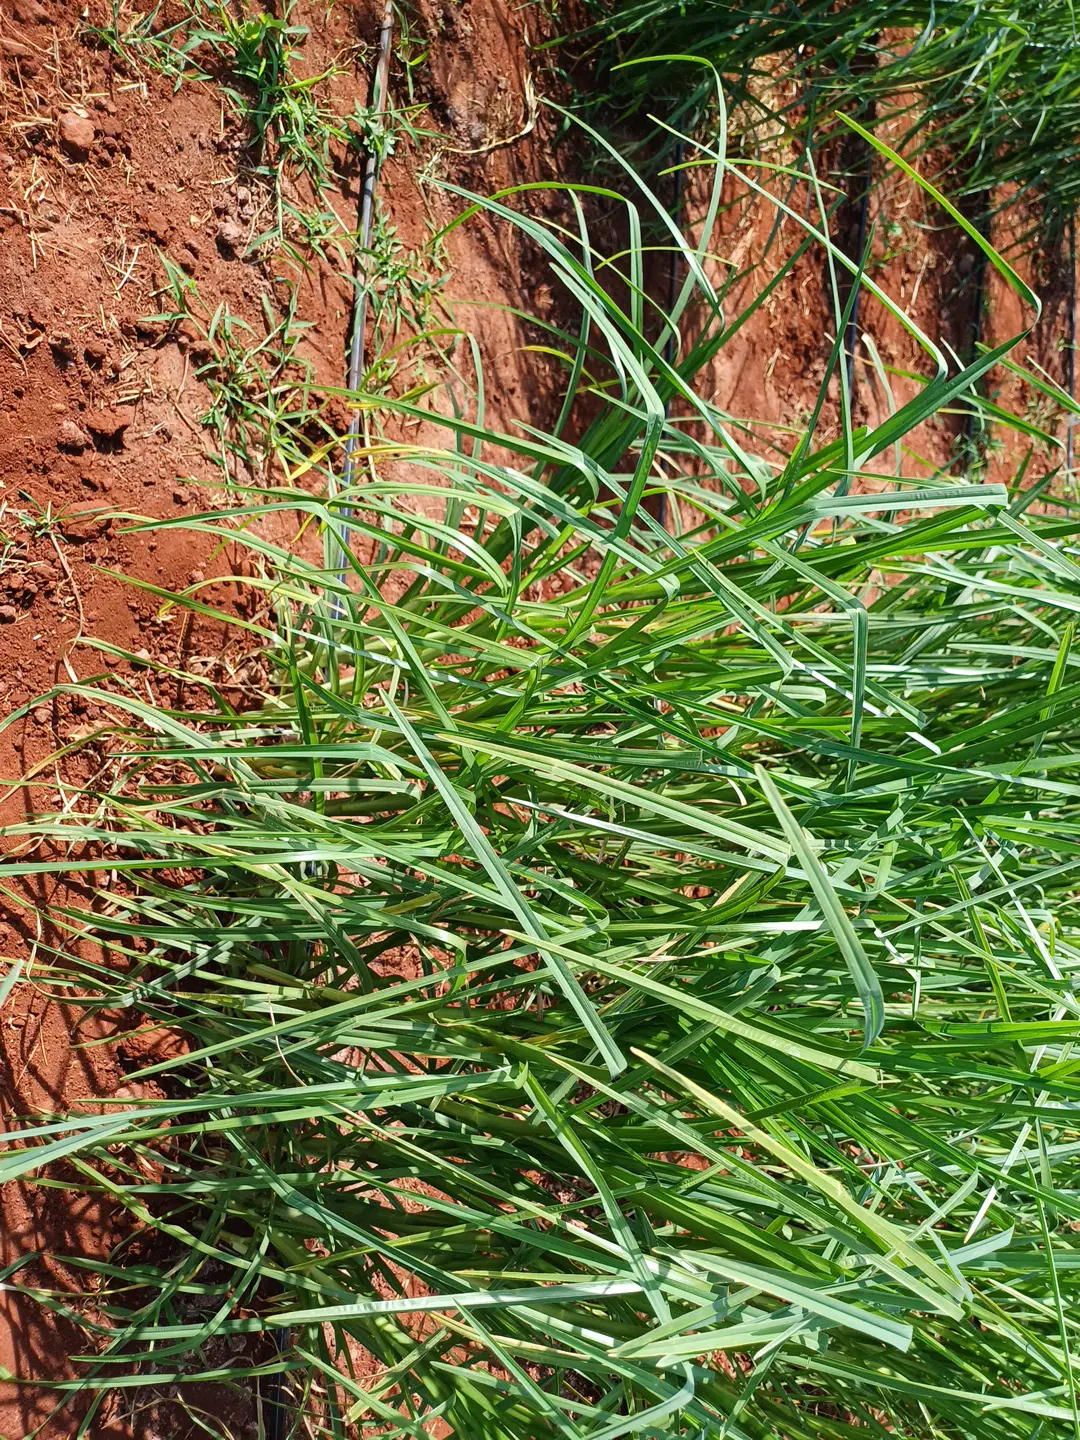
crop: finger millet
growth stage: flowering
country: Kenya
